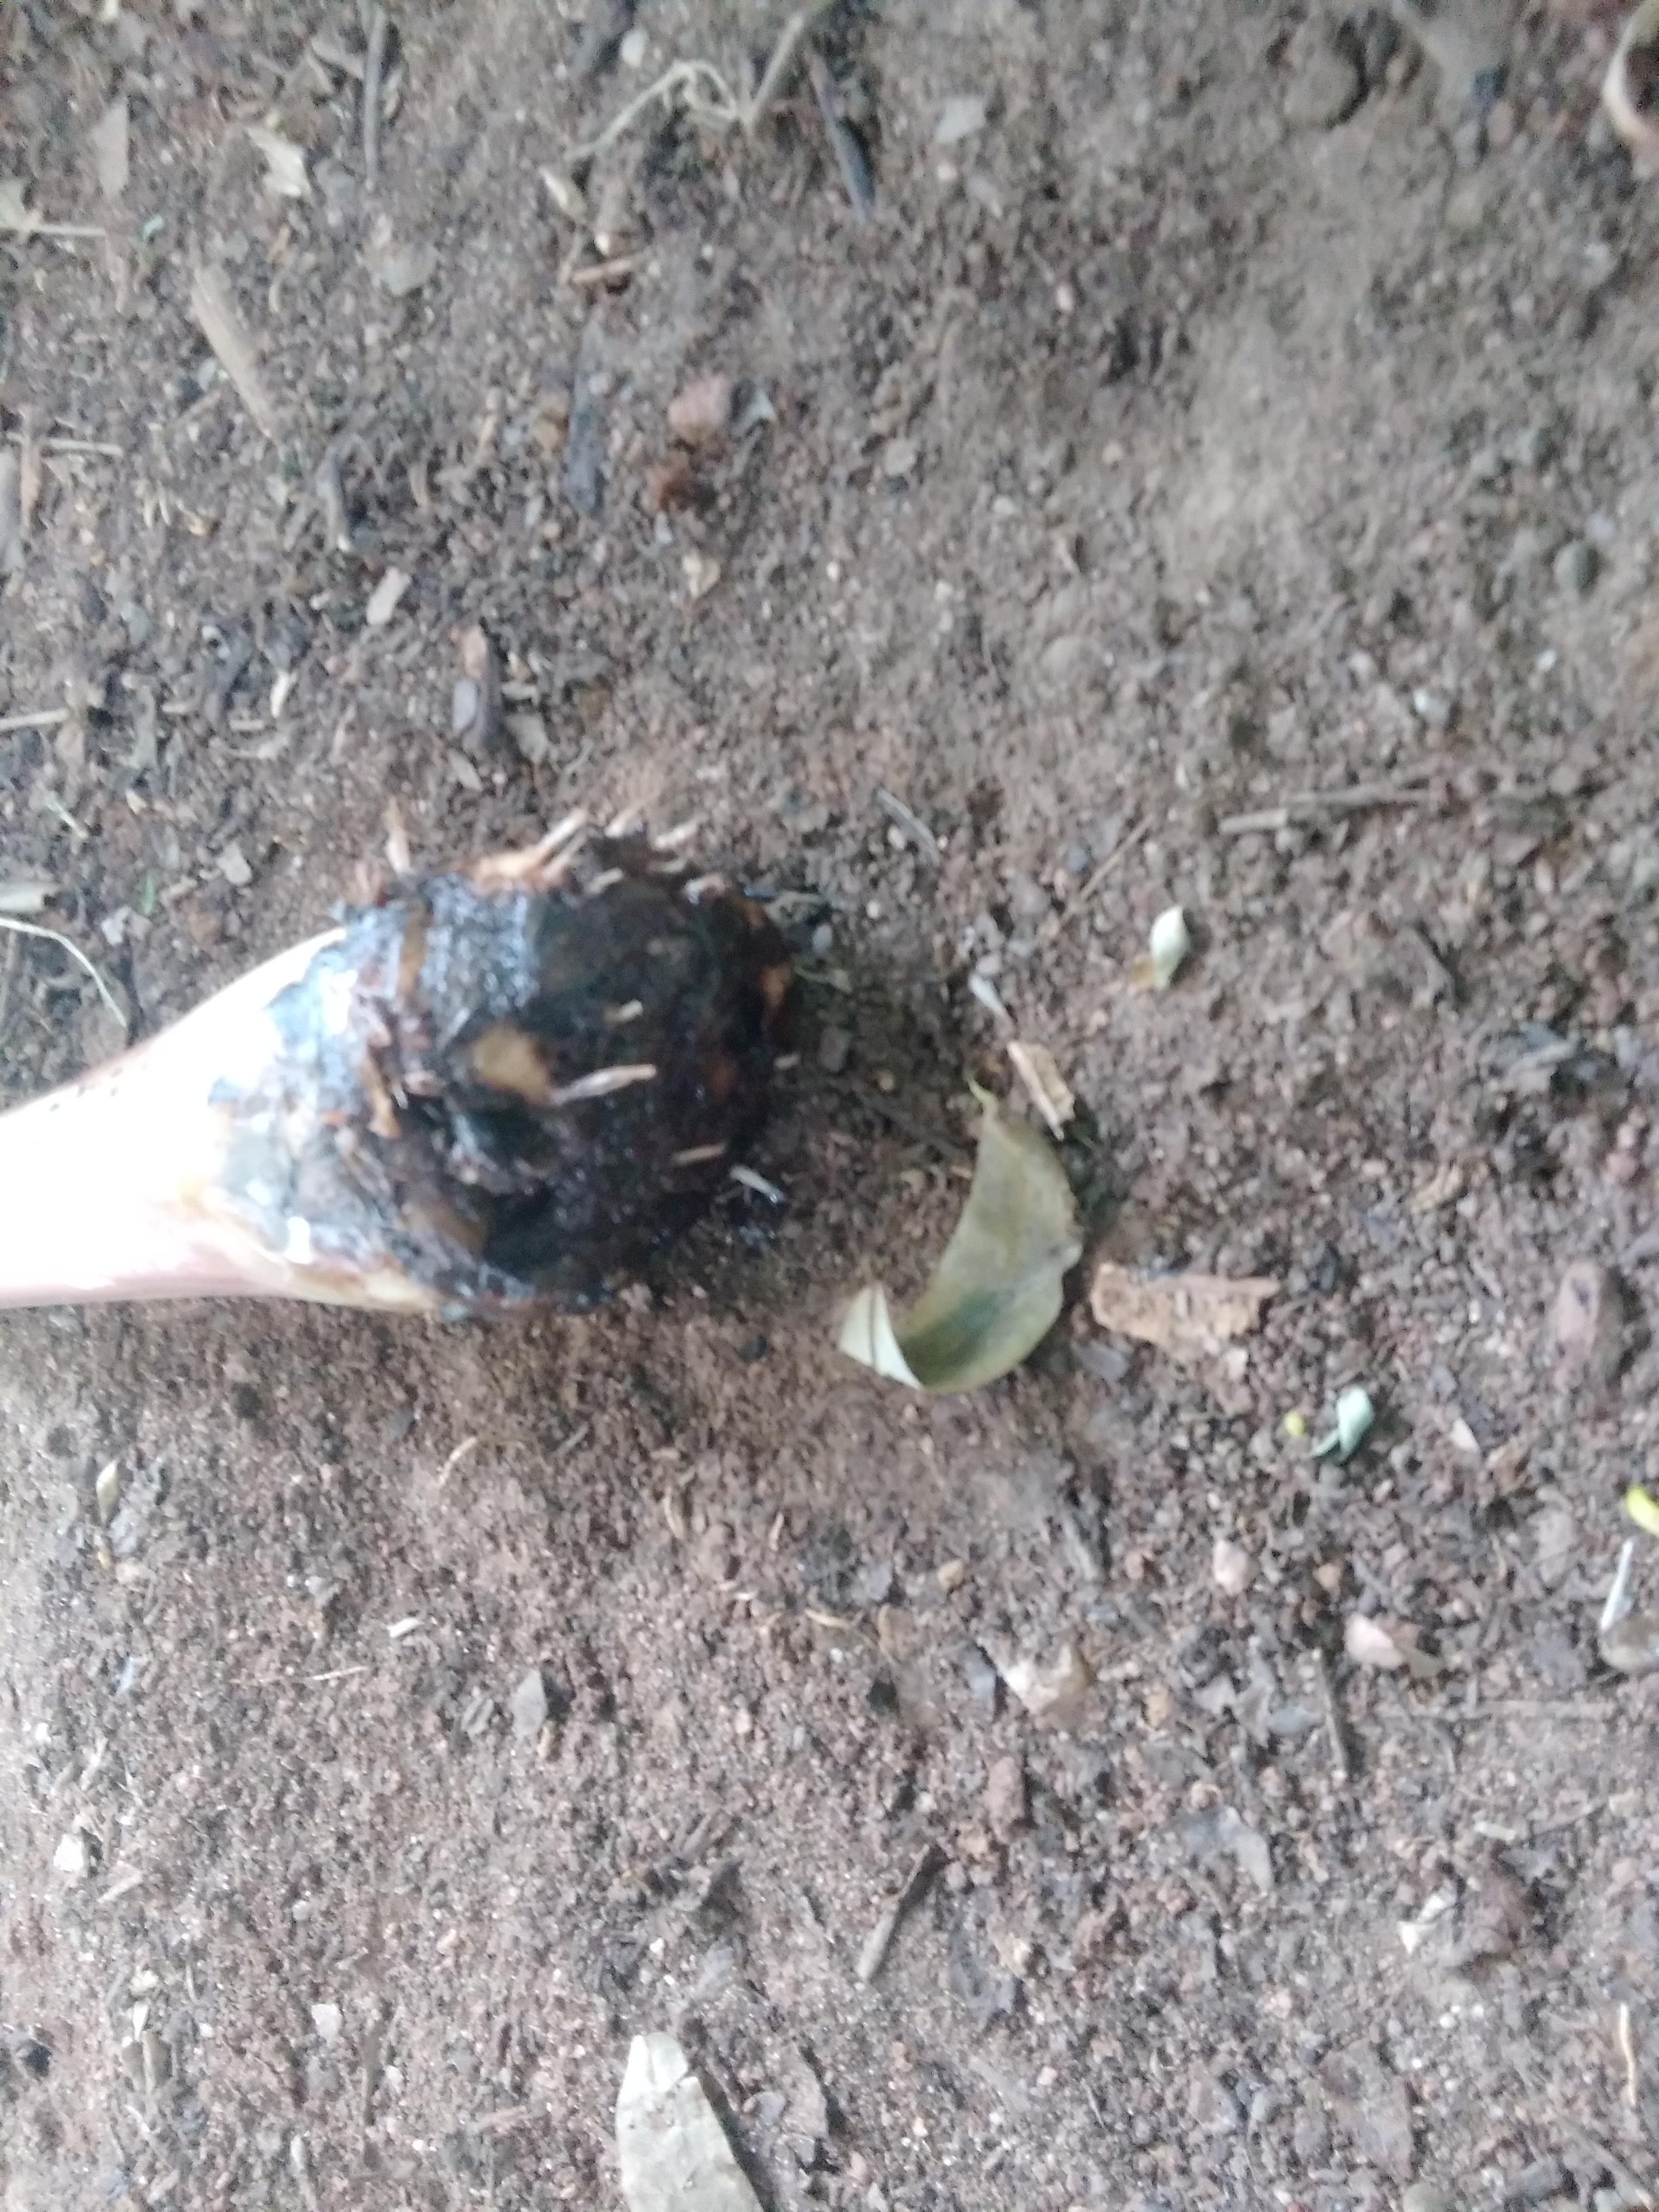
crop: banana
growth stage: vegetative
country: Tanzania
